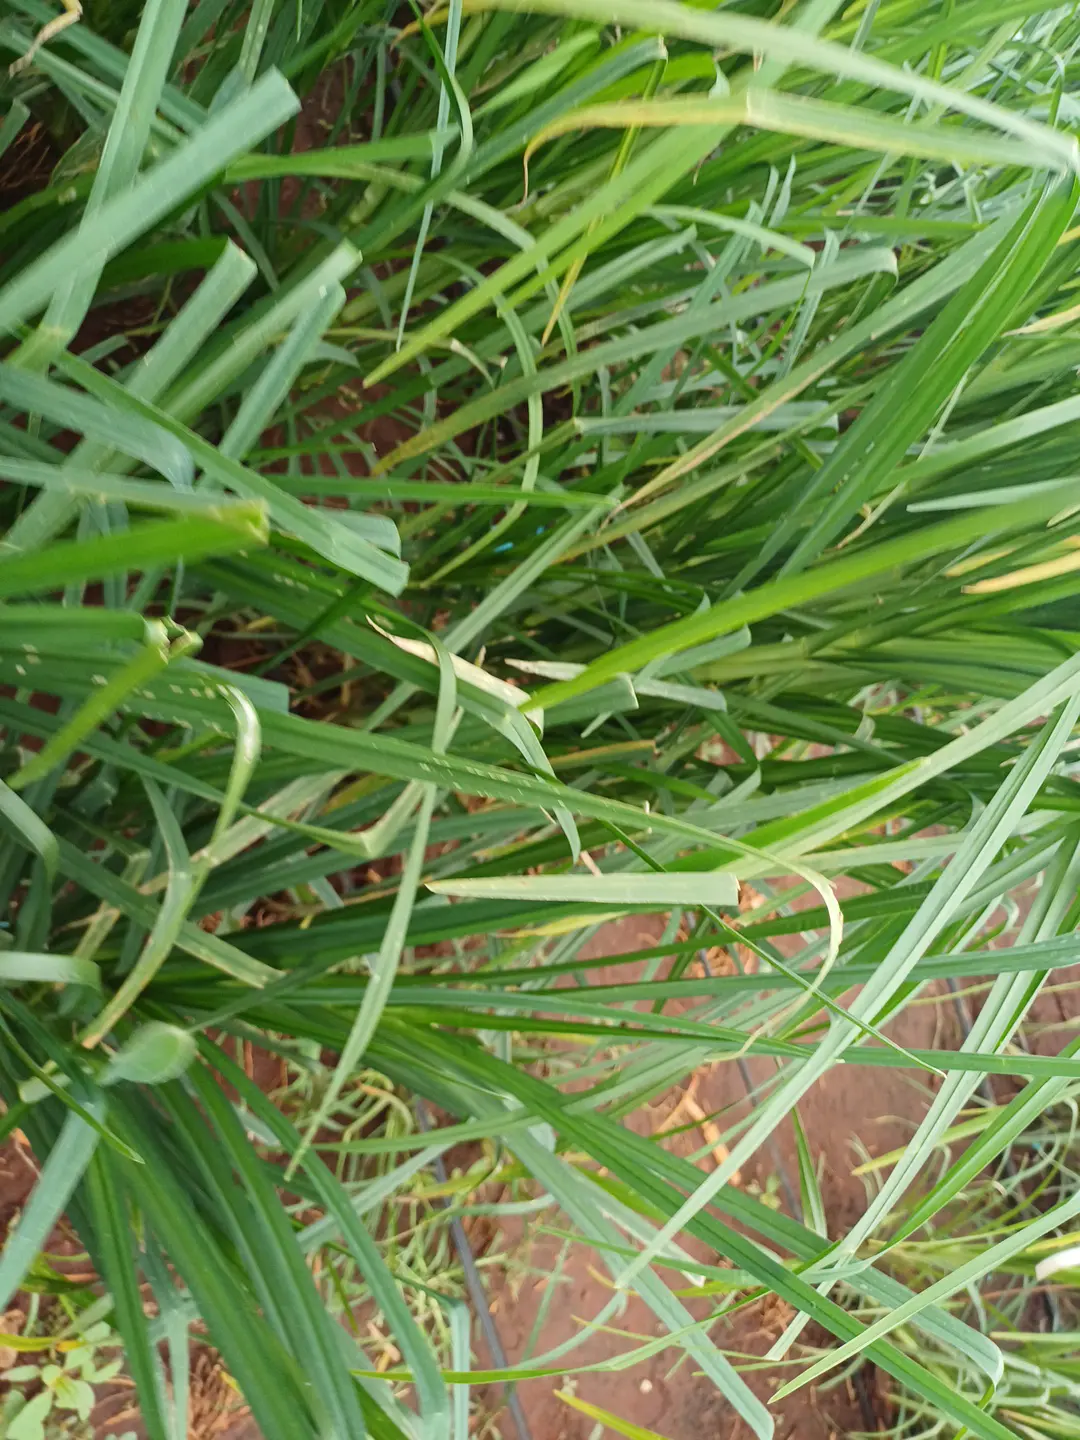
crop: finger millet
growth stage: vegetative
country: Kenya
